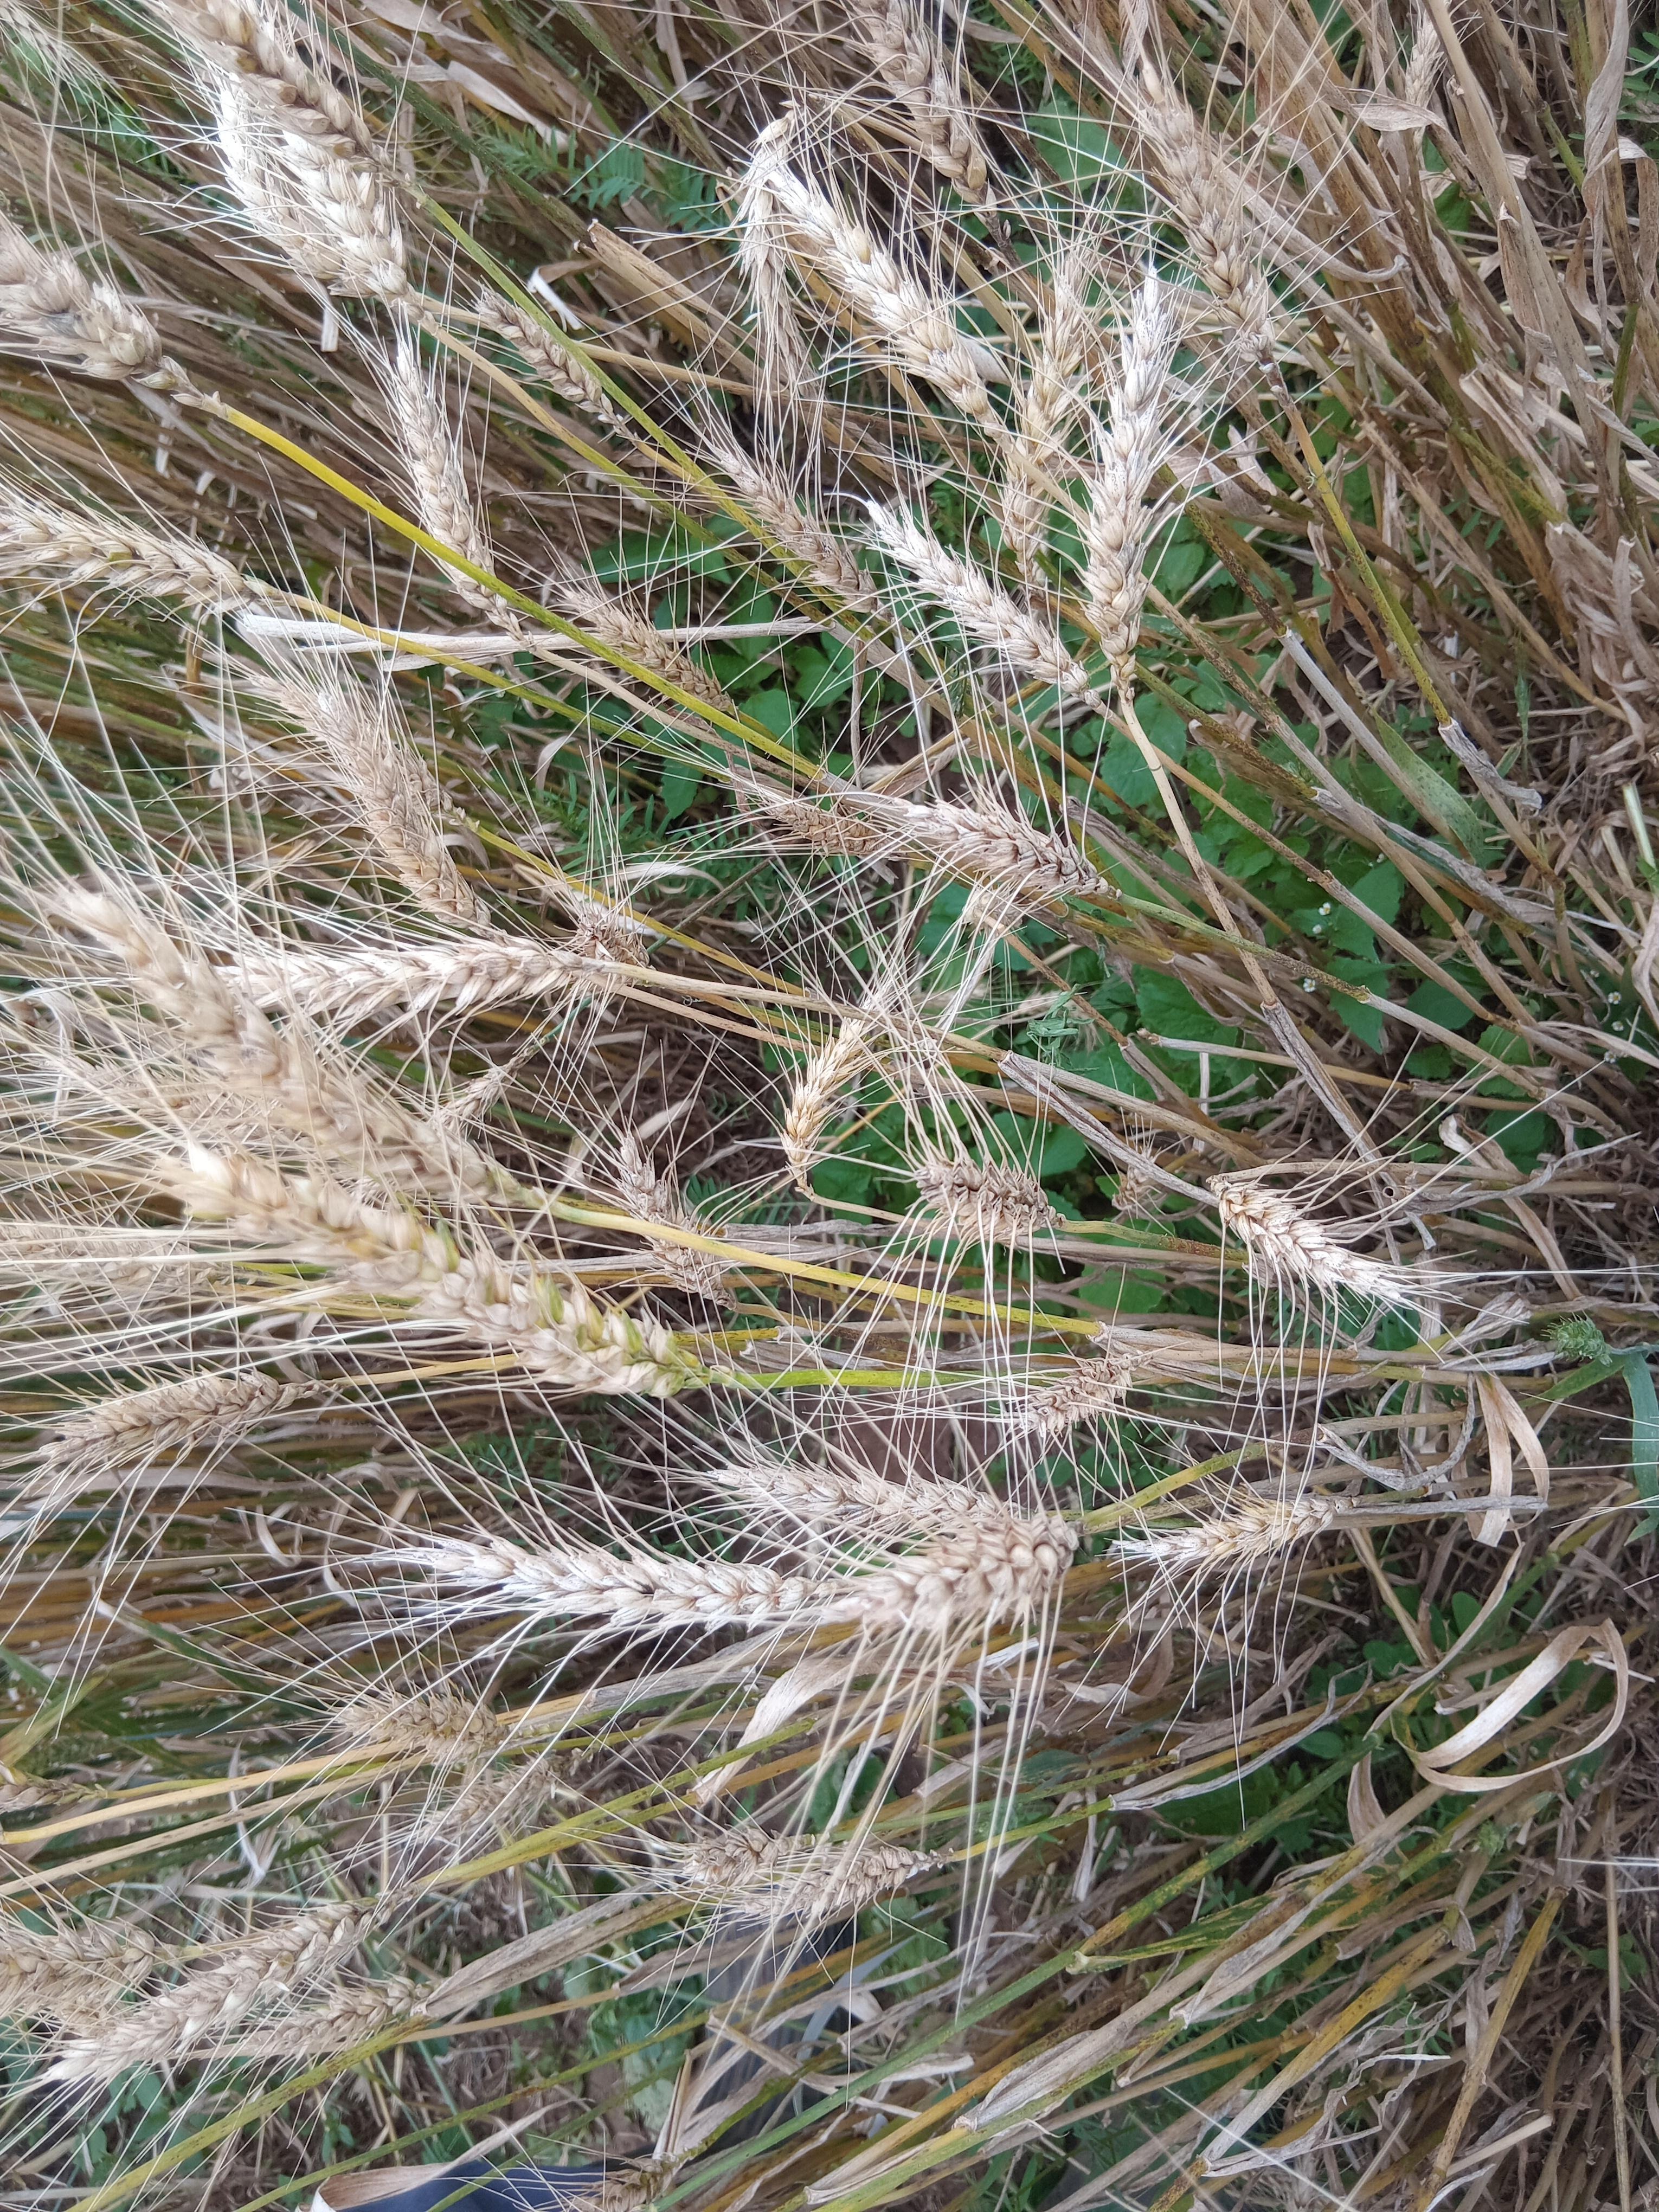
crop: wheat
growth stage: maturity
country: Kenya
